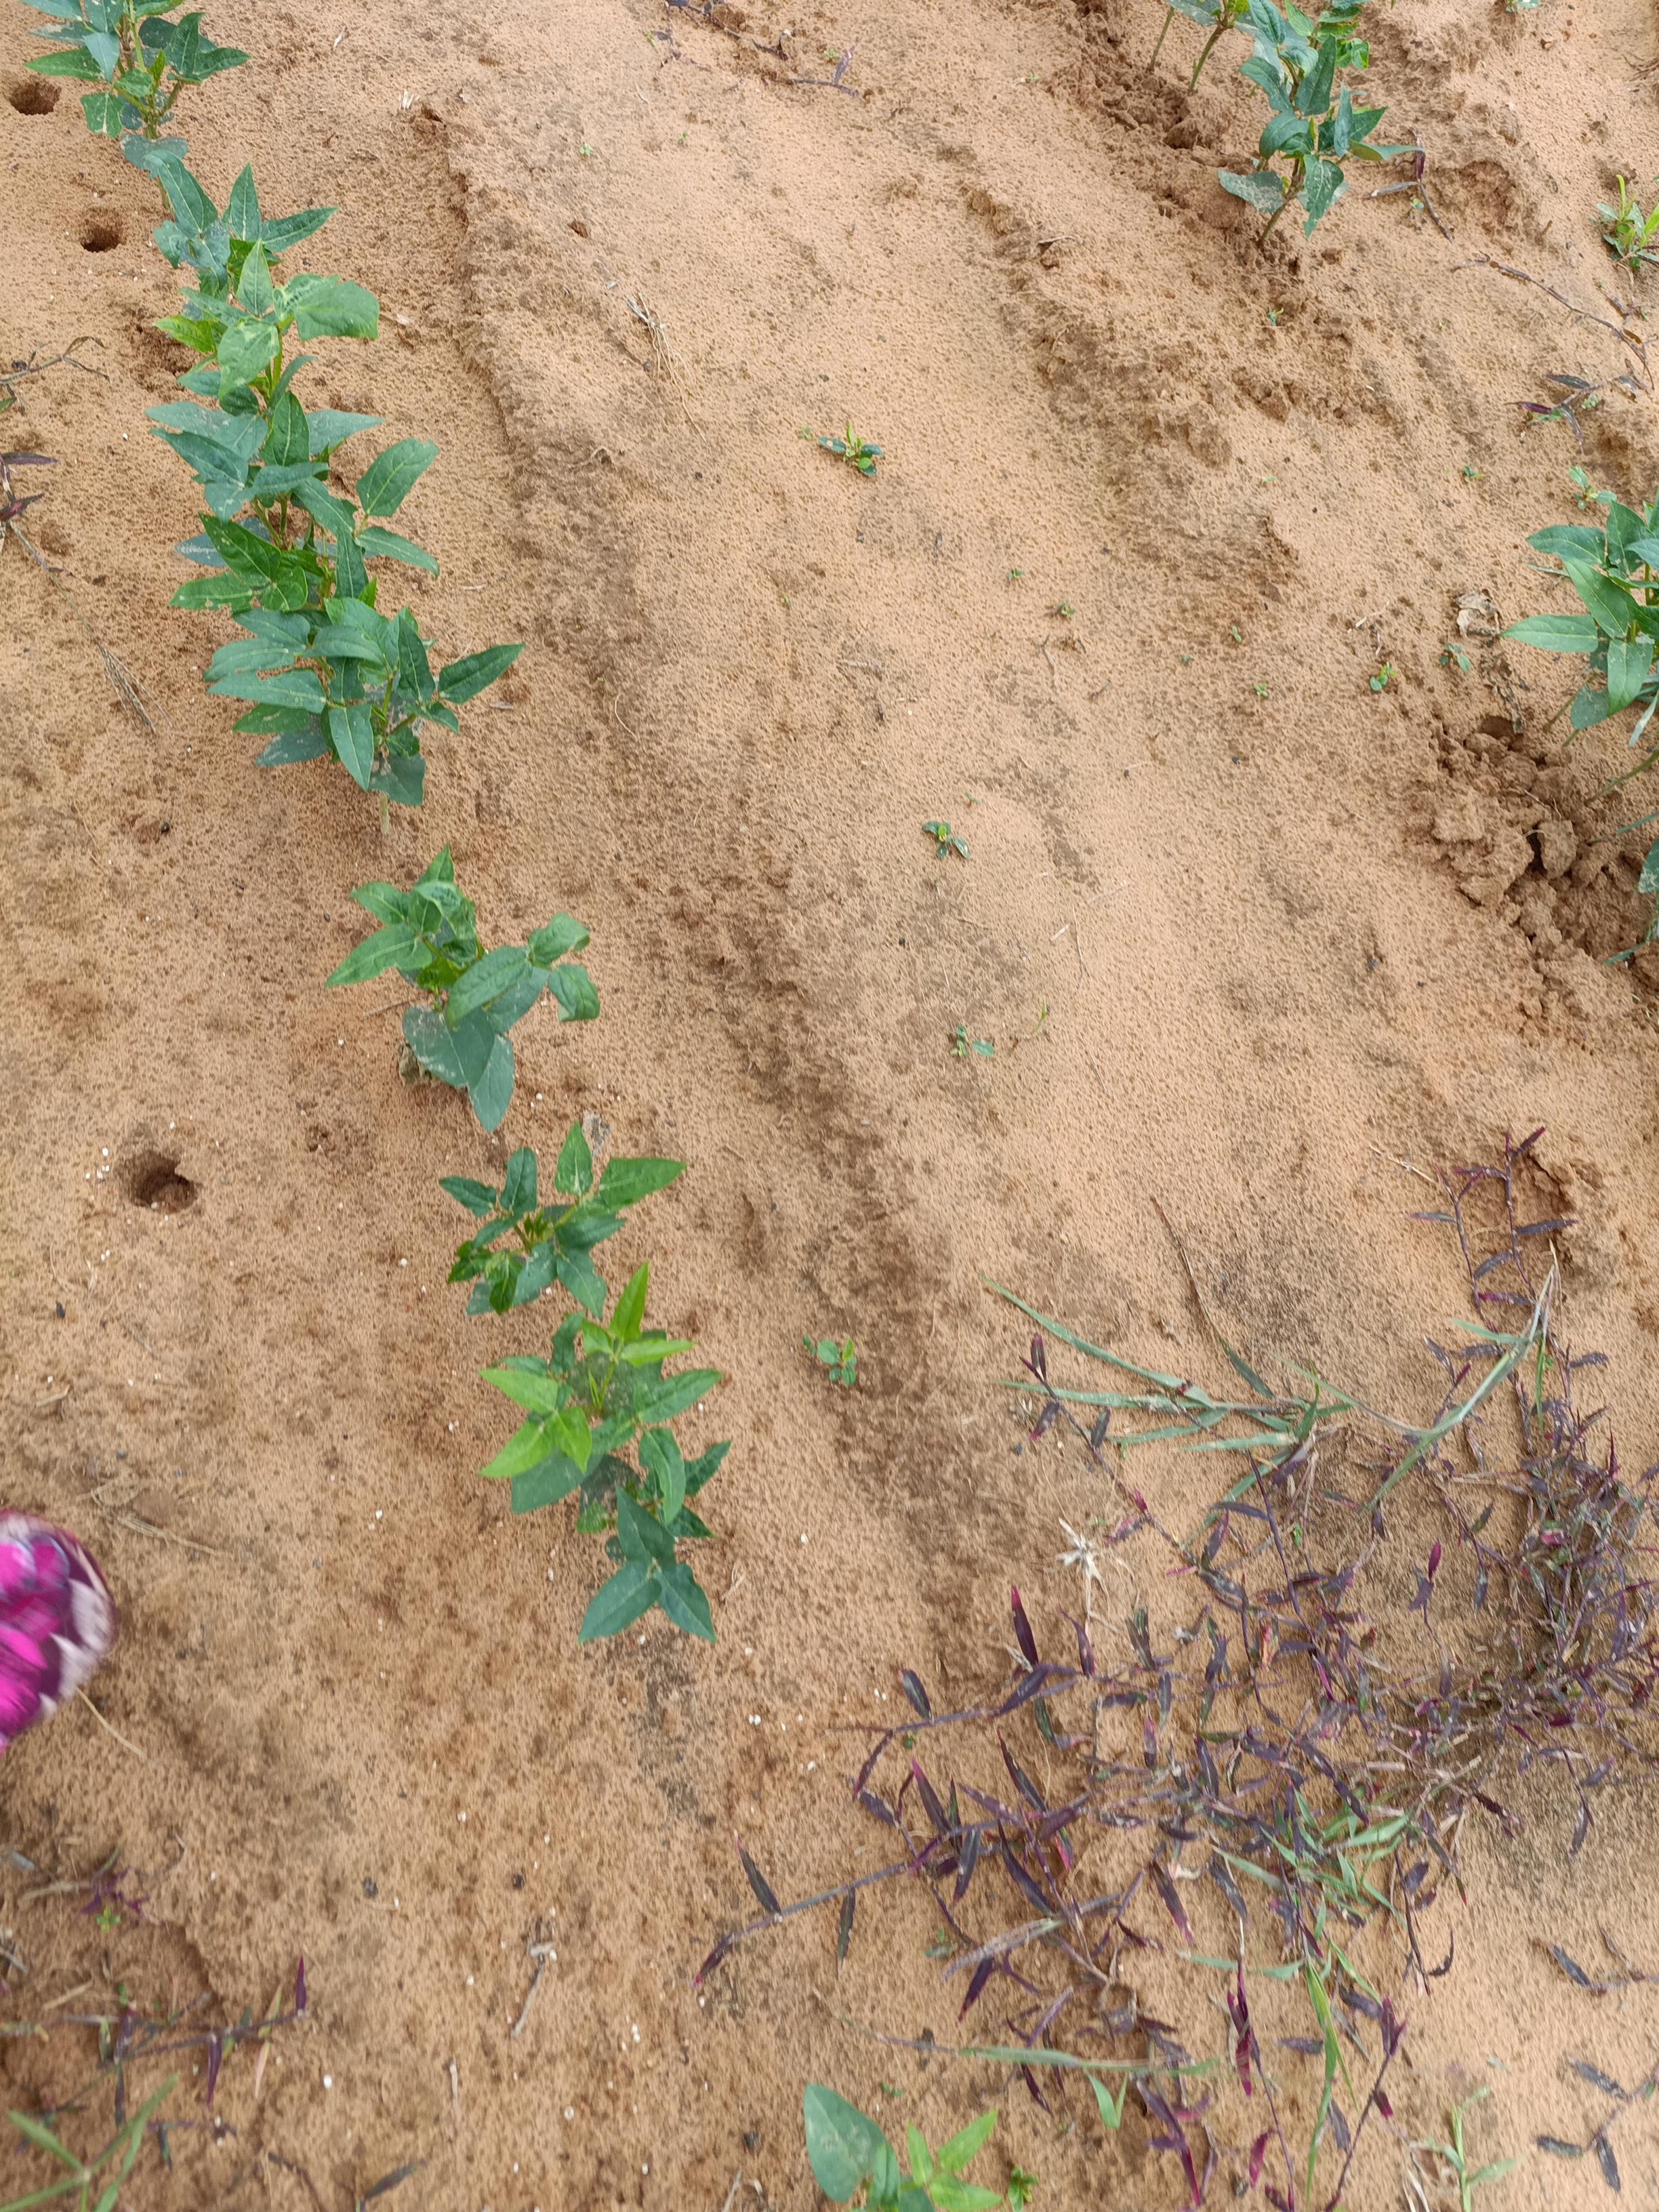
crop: cowpea
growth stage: emergence
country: Nigeria
